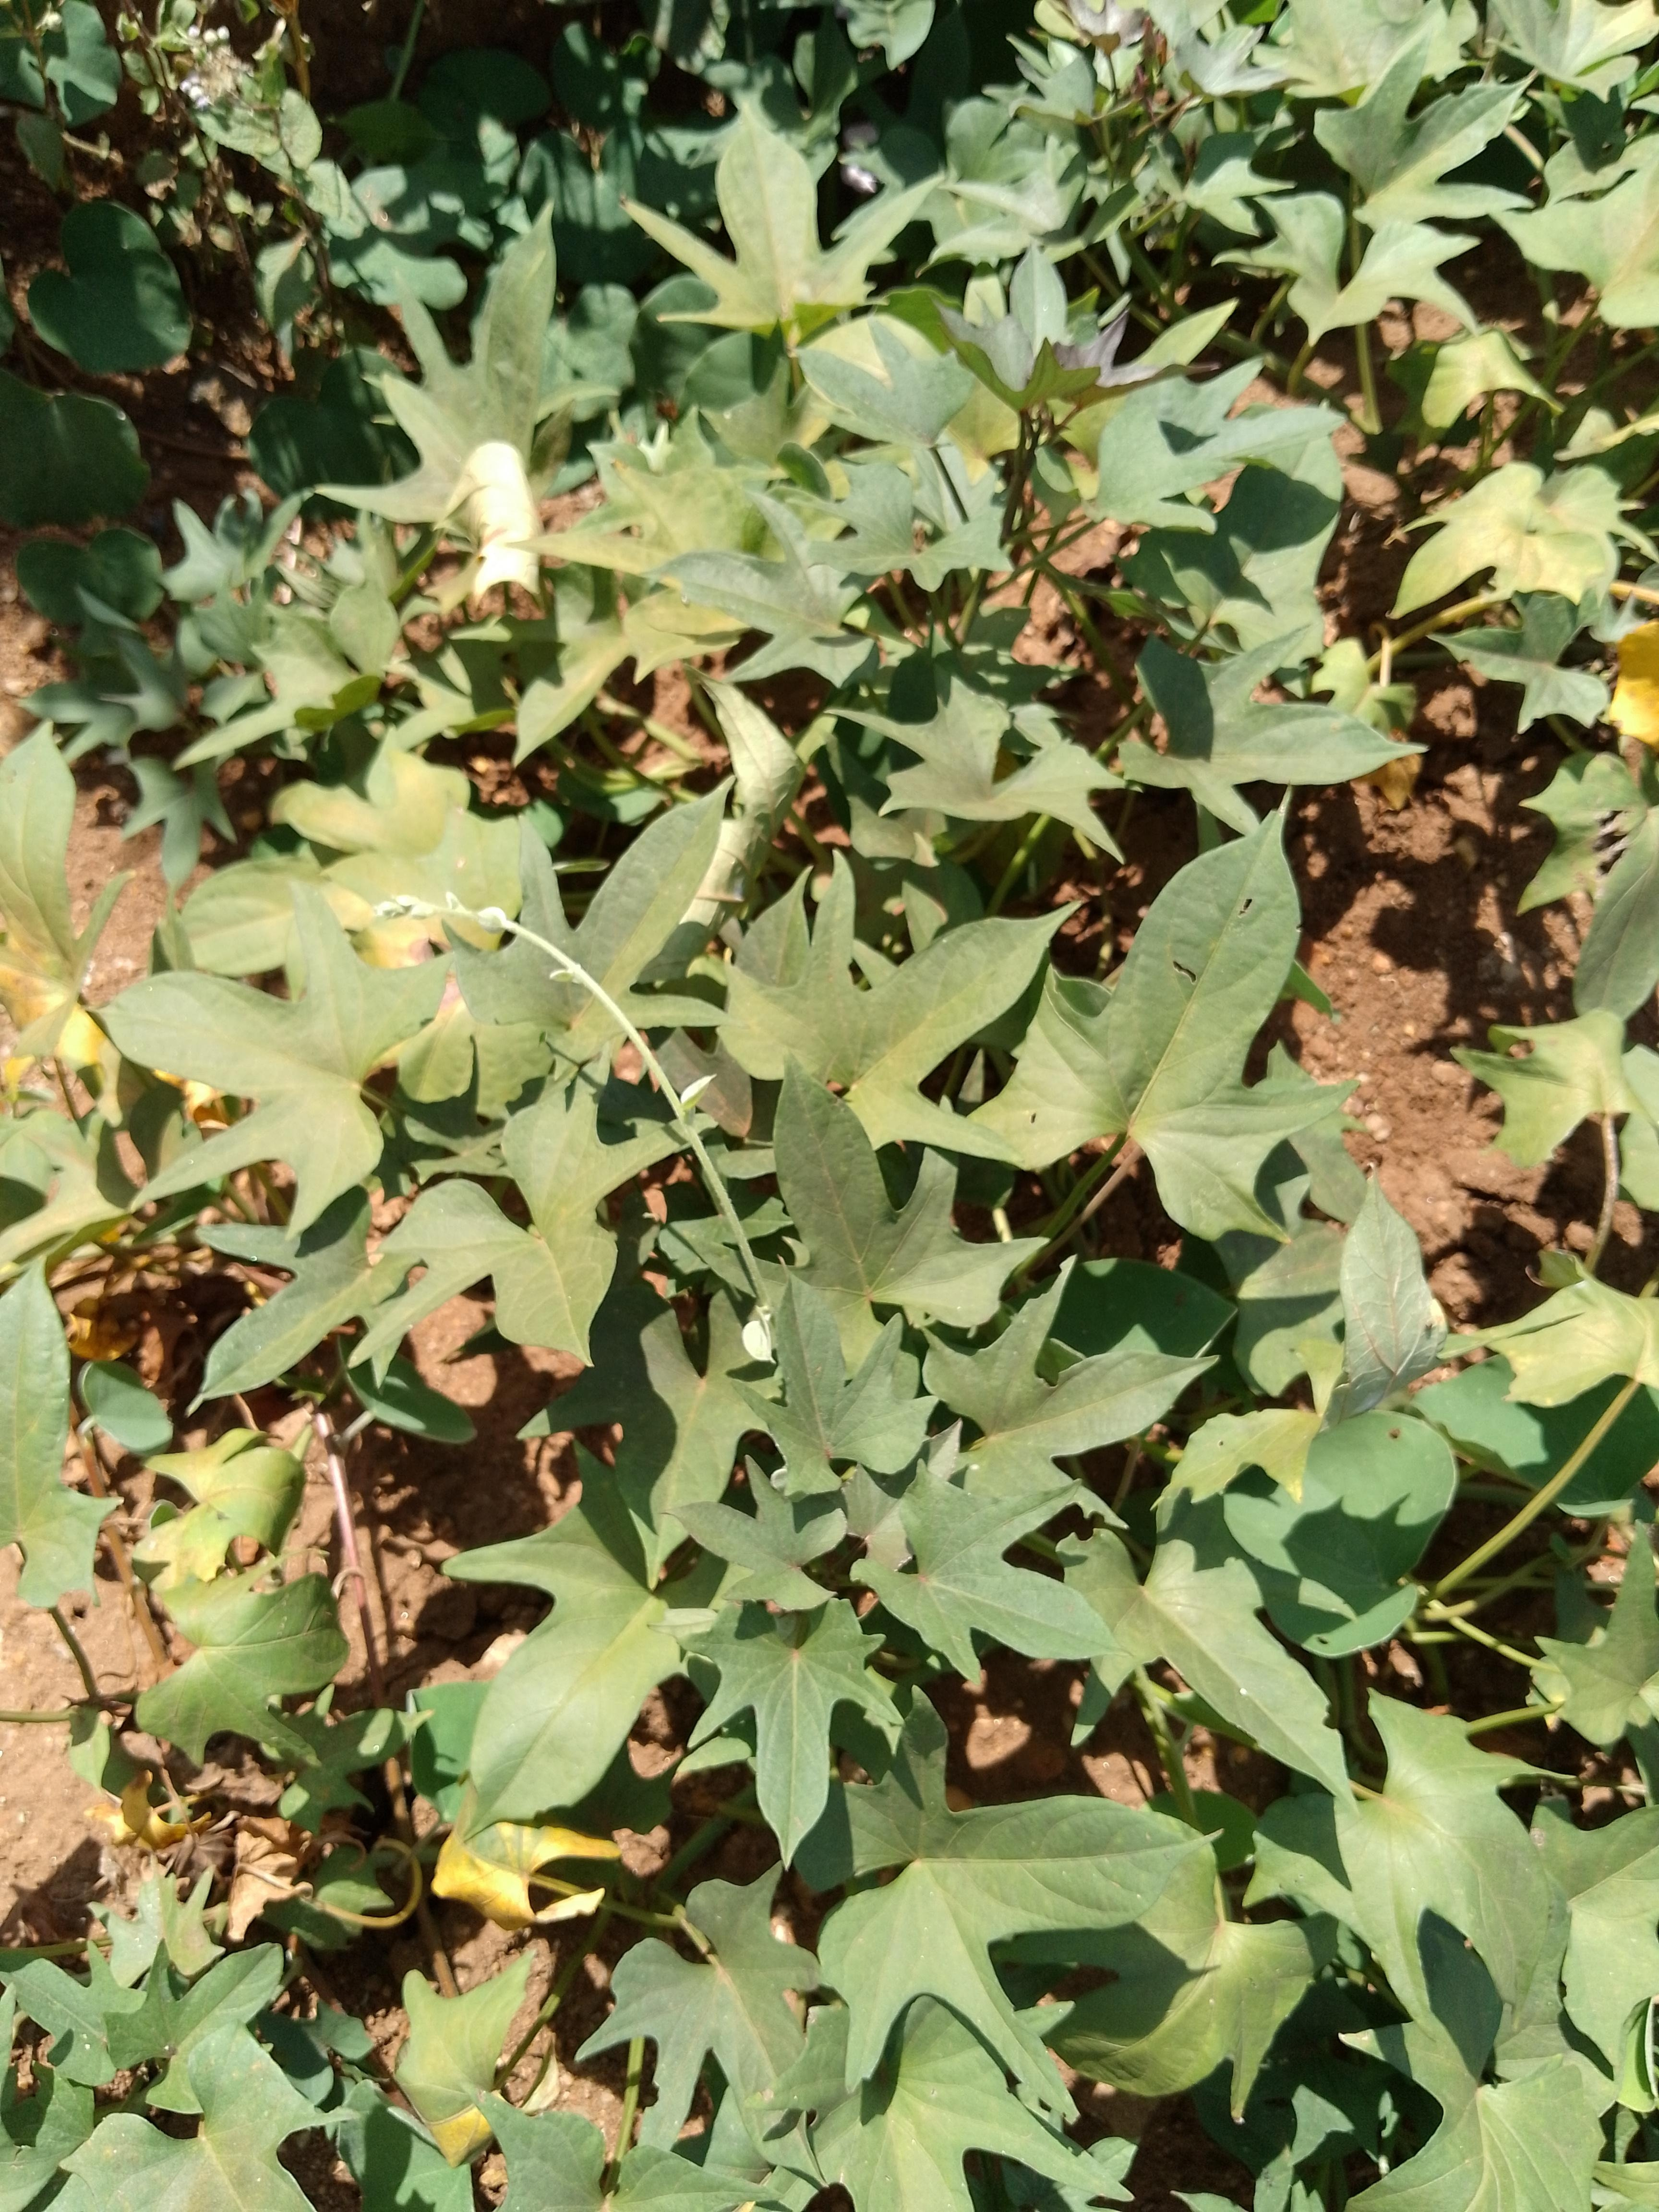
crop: sweet potato
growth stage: harvest maturity
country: Malawi
